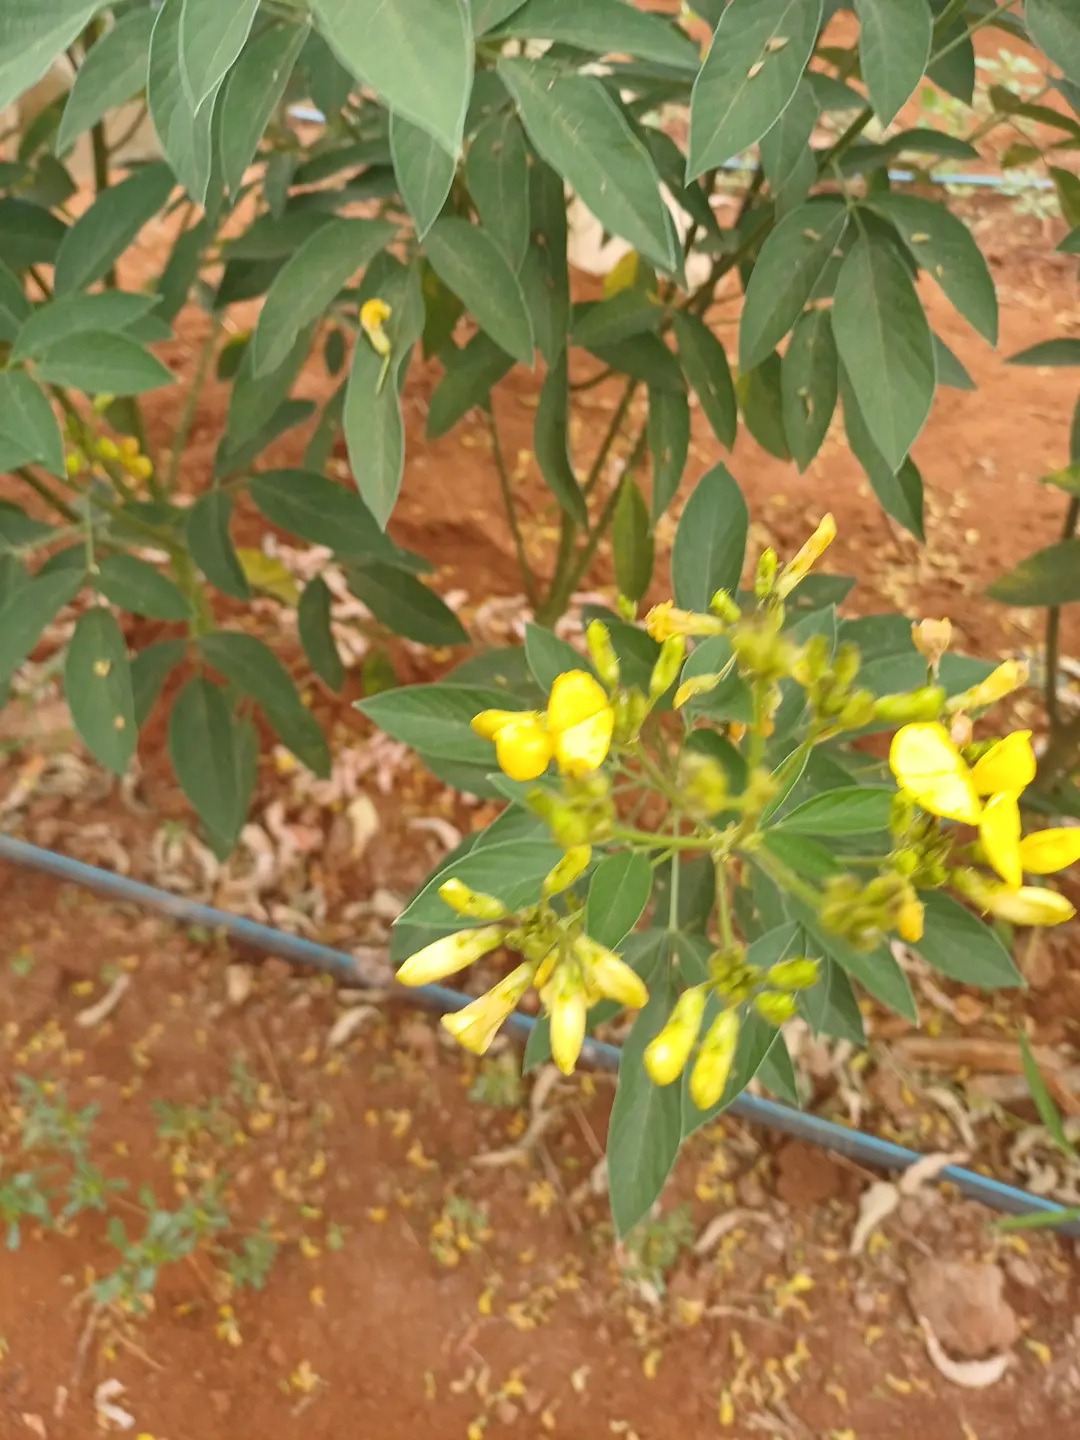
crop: pigeonpea
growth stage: development pod
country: Kenya
